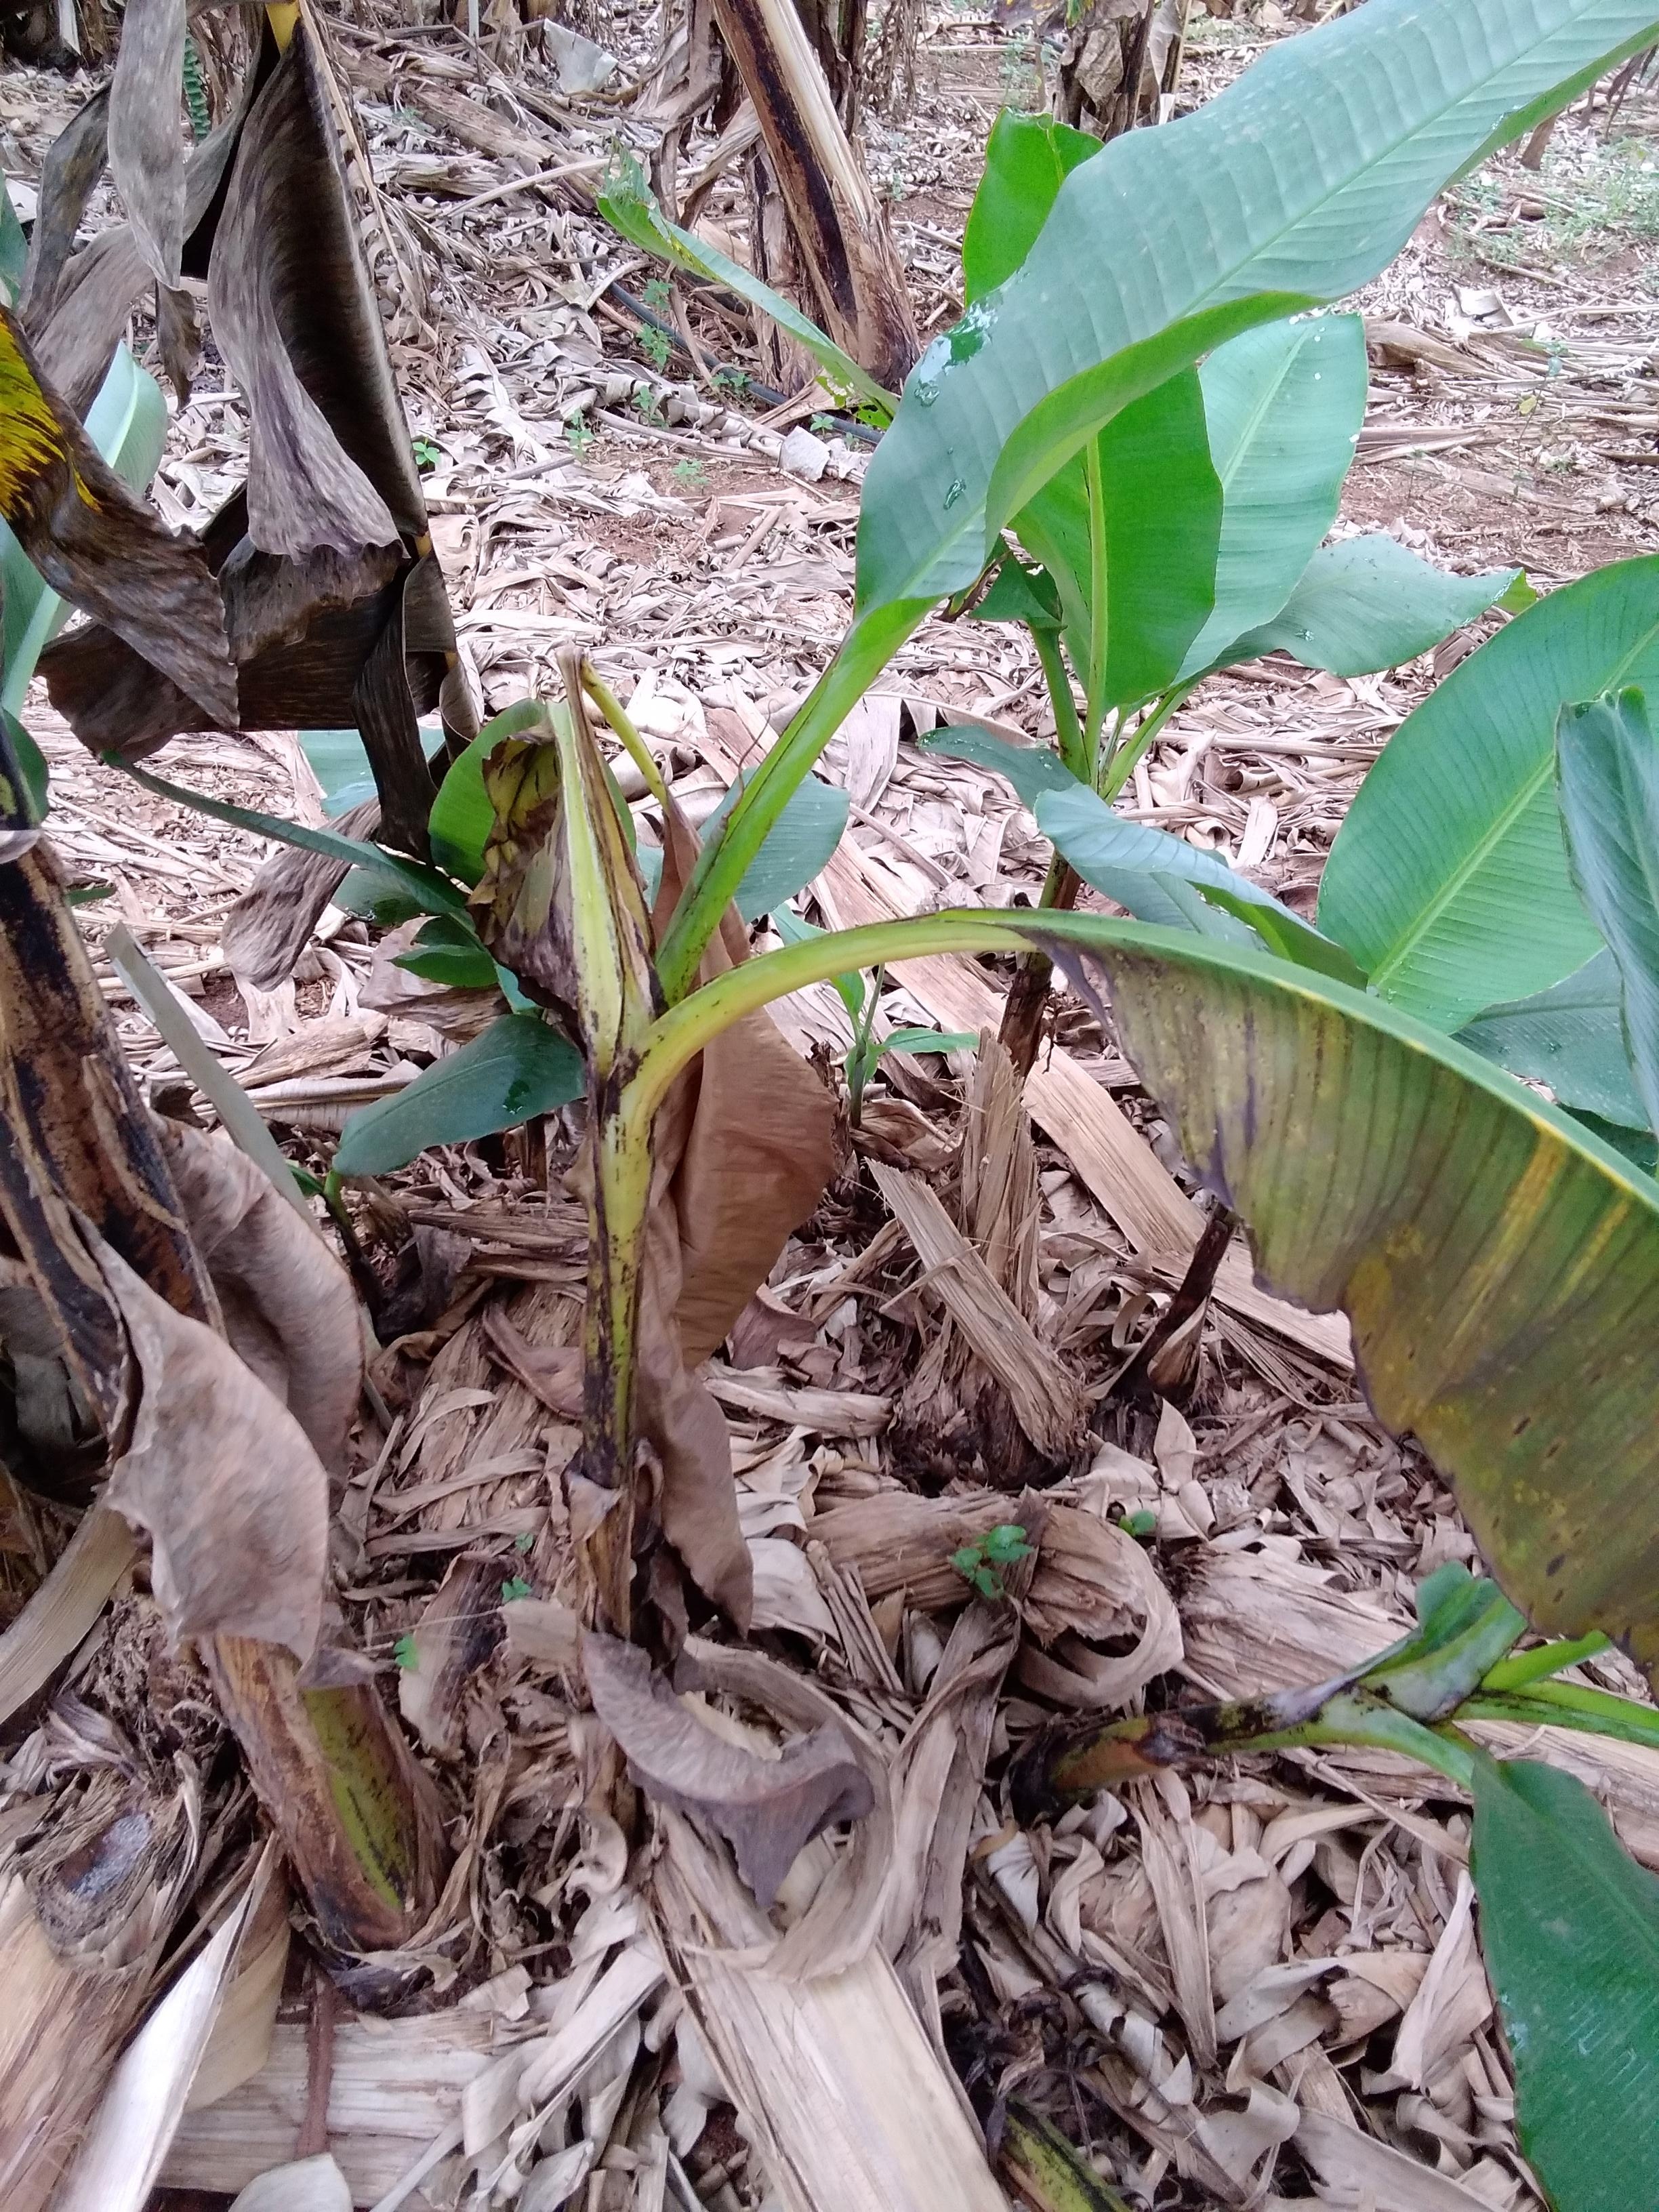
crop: banana
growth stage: vegetative
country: Uganda
